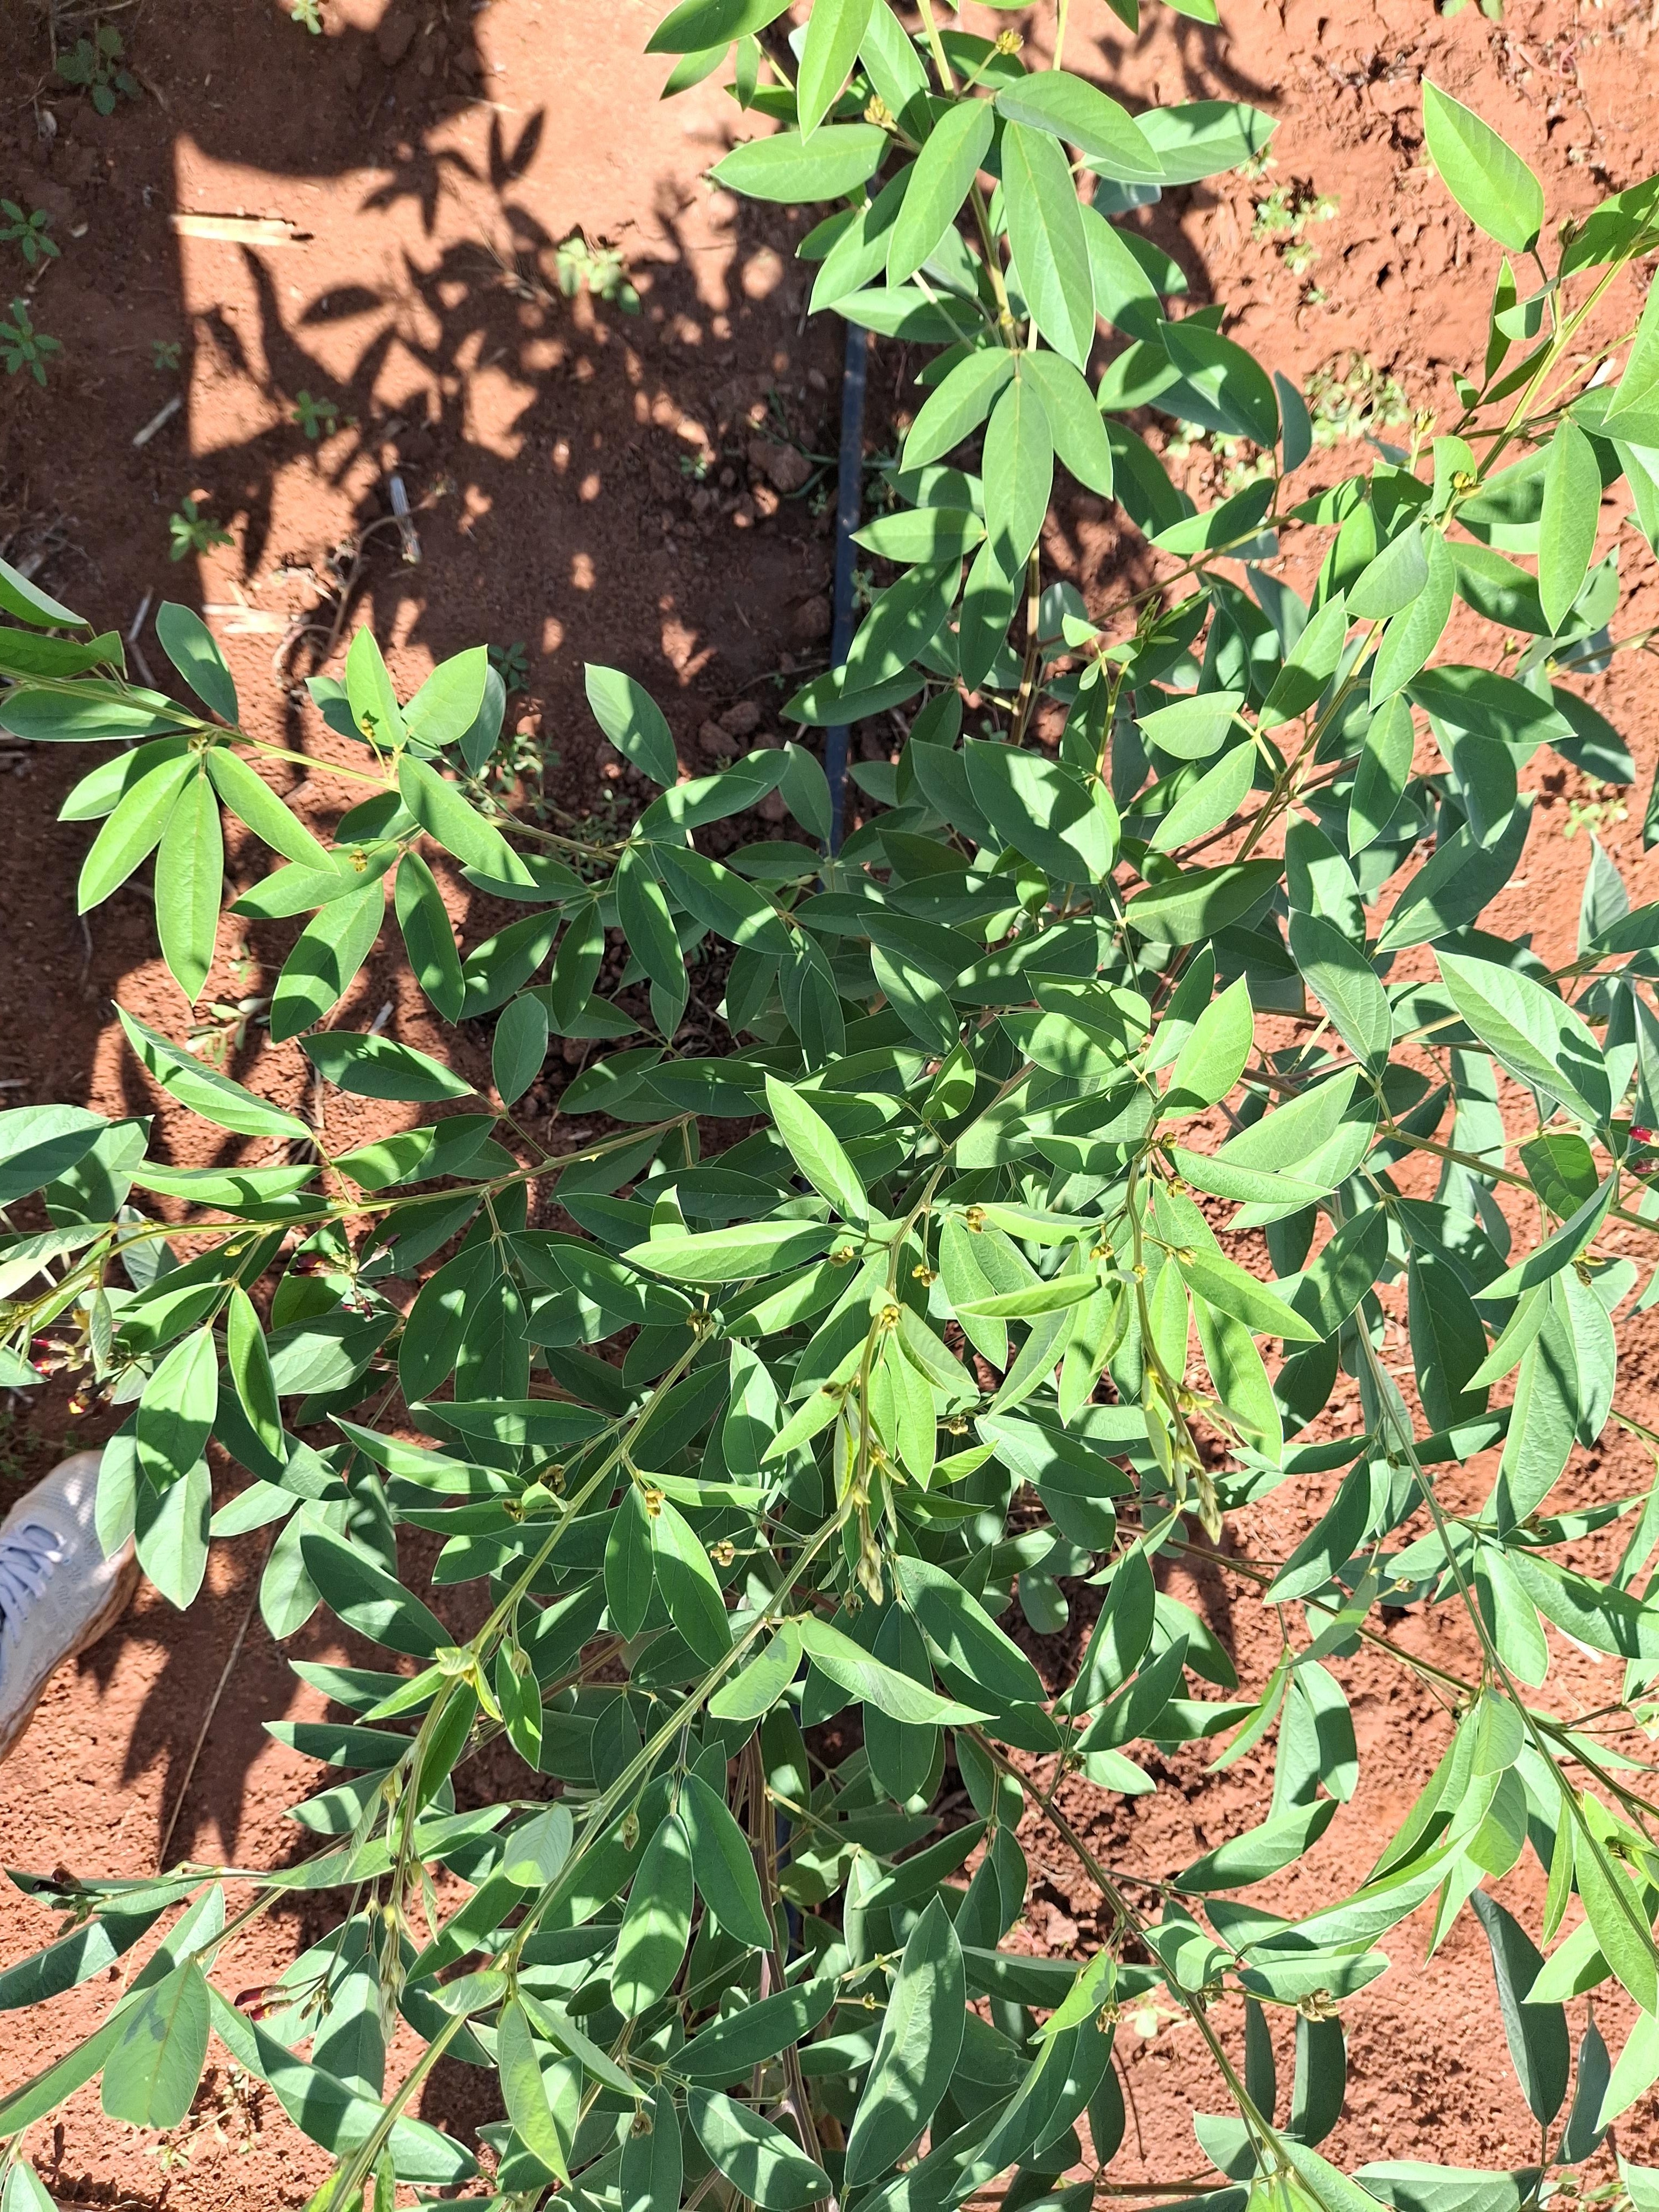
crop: pigeonpea
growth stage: flowering
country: Kenya
